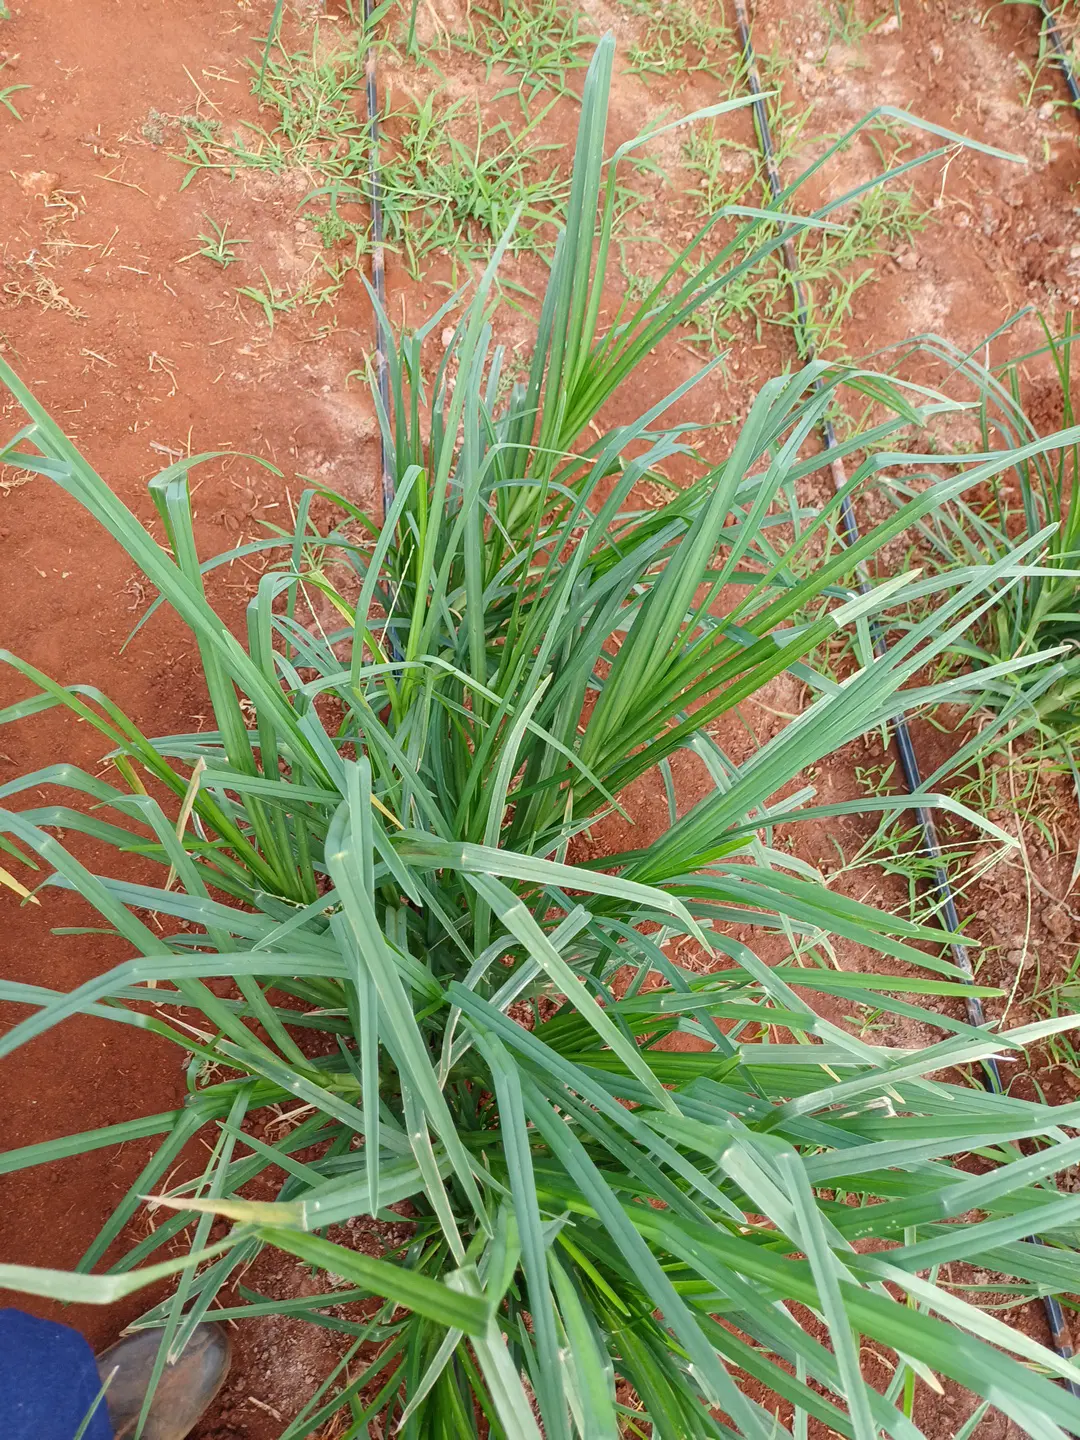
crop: finger millet
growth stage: flowering
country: Kenya
